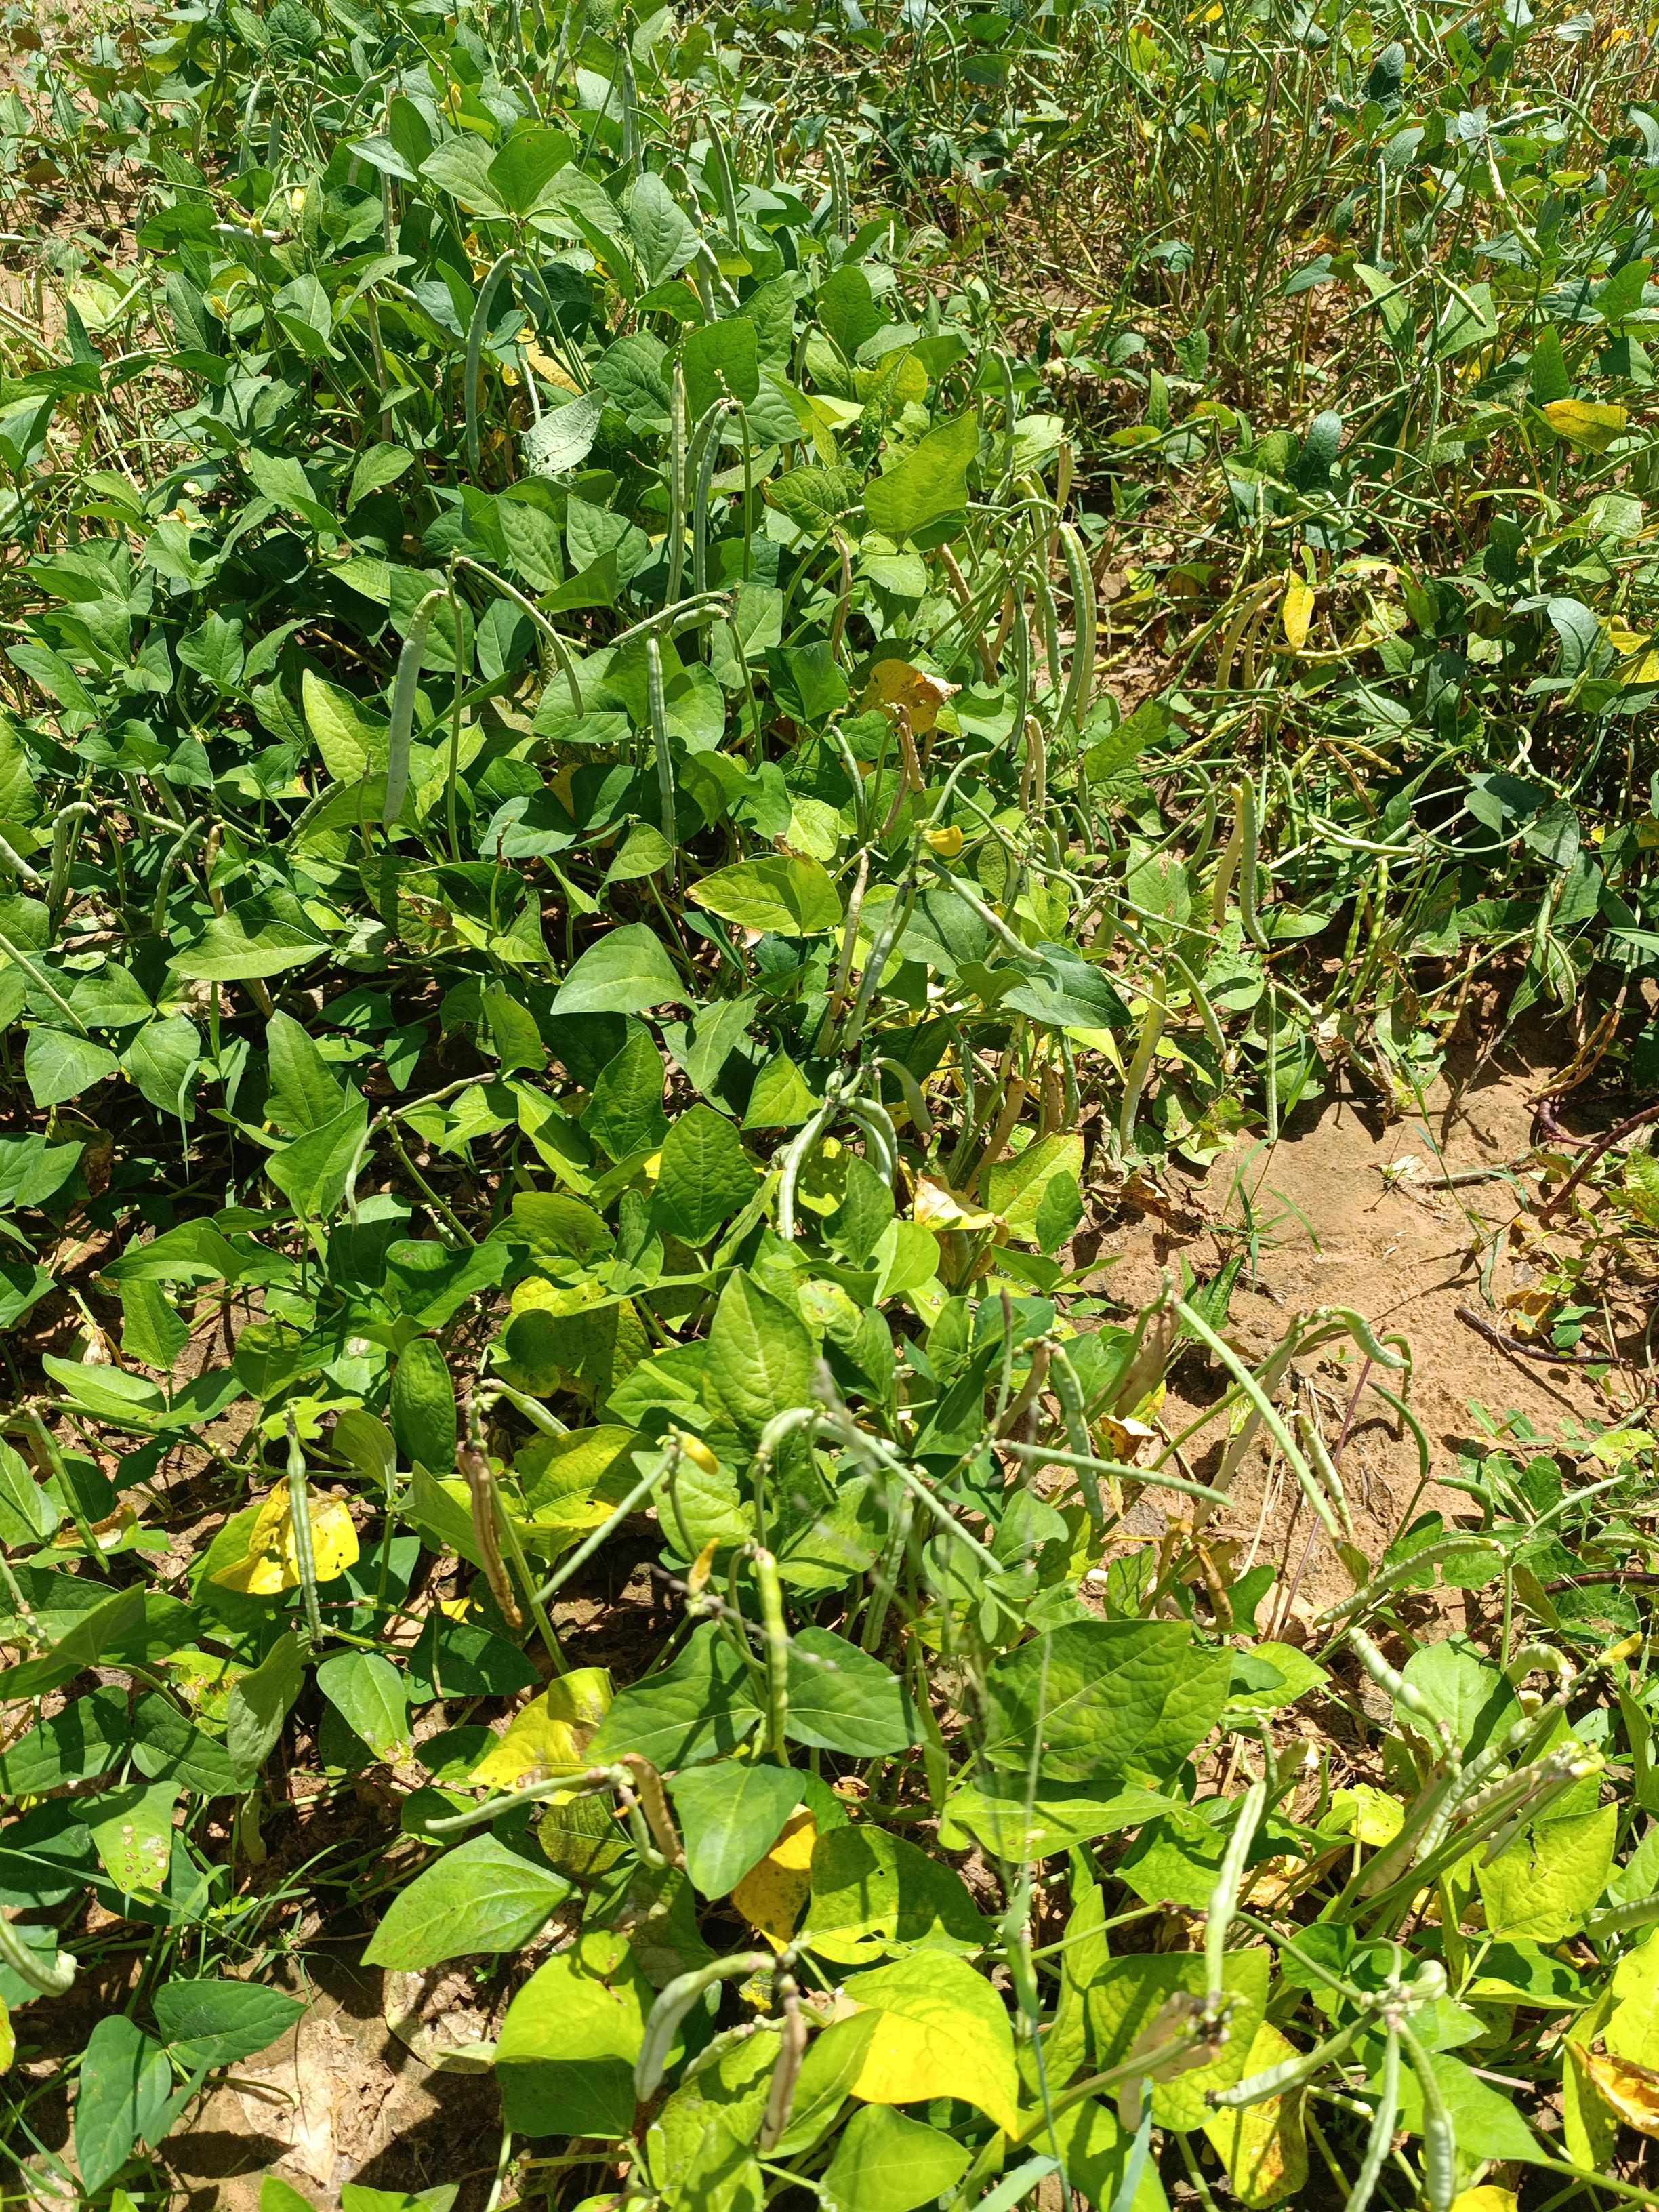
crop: cowpea
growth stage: maturity
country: Nigeria
